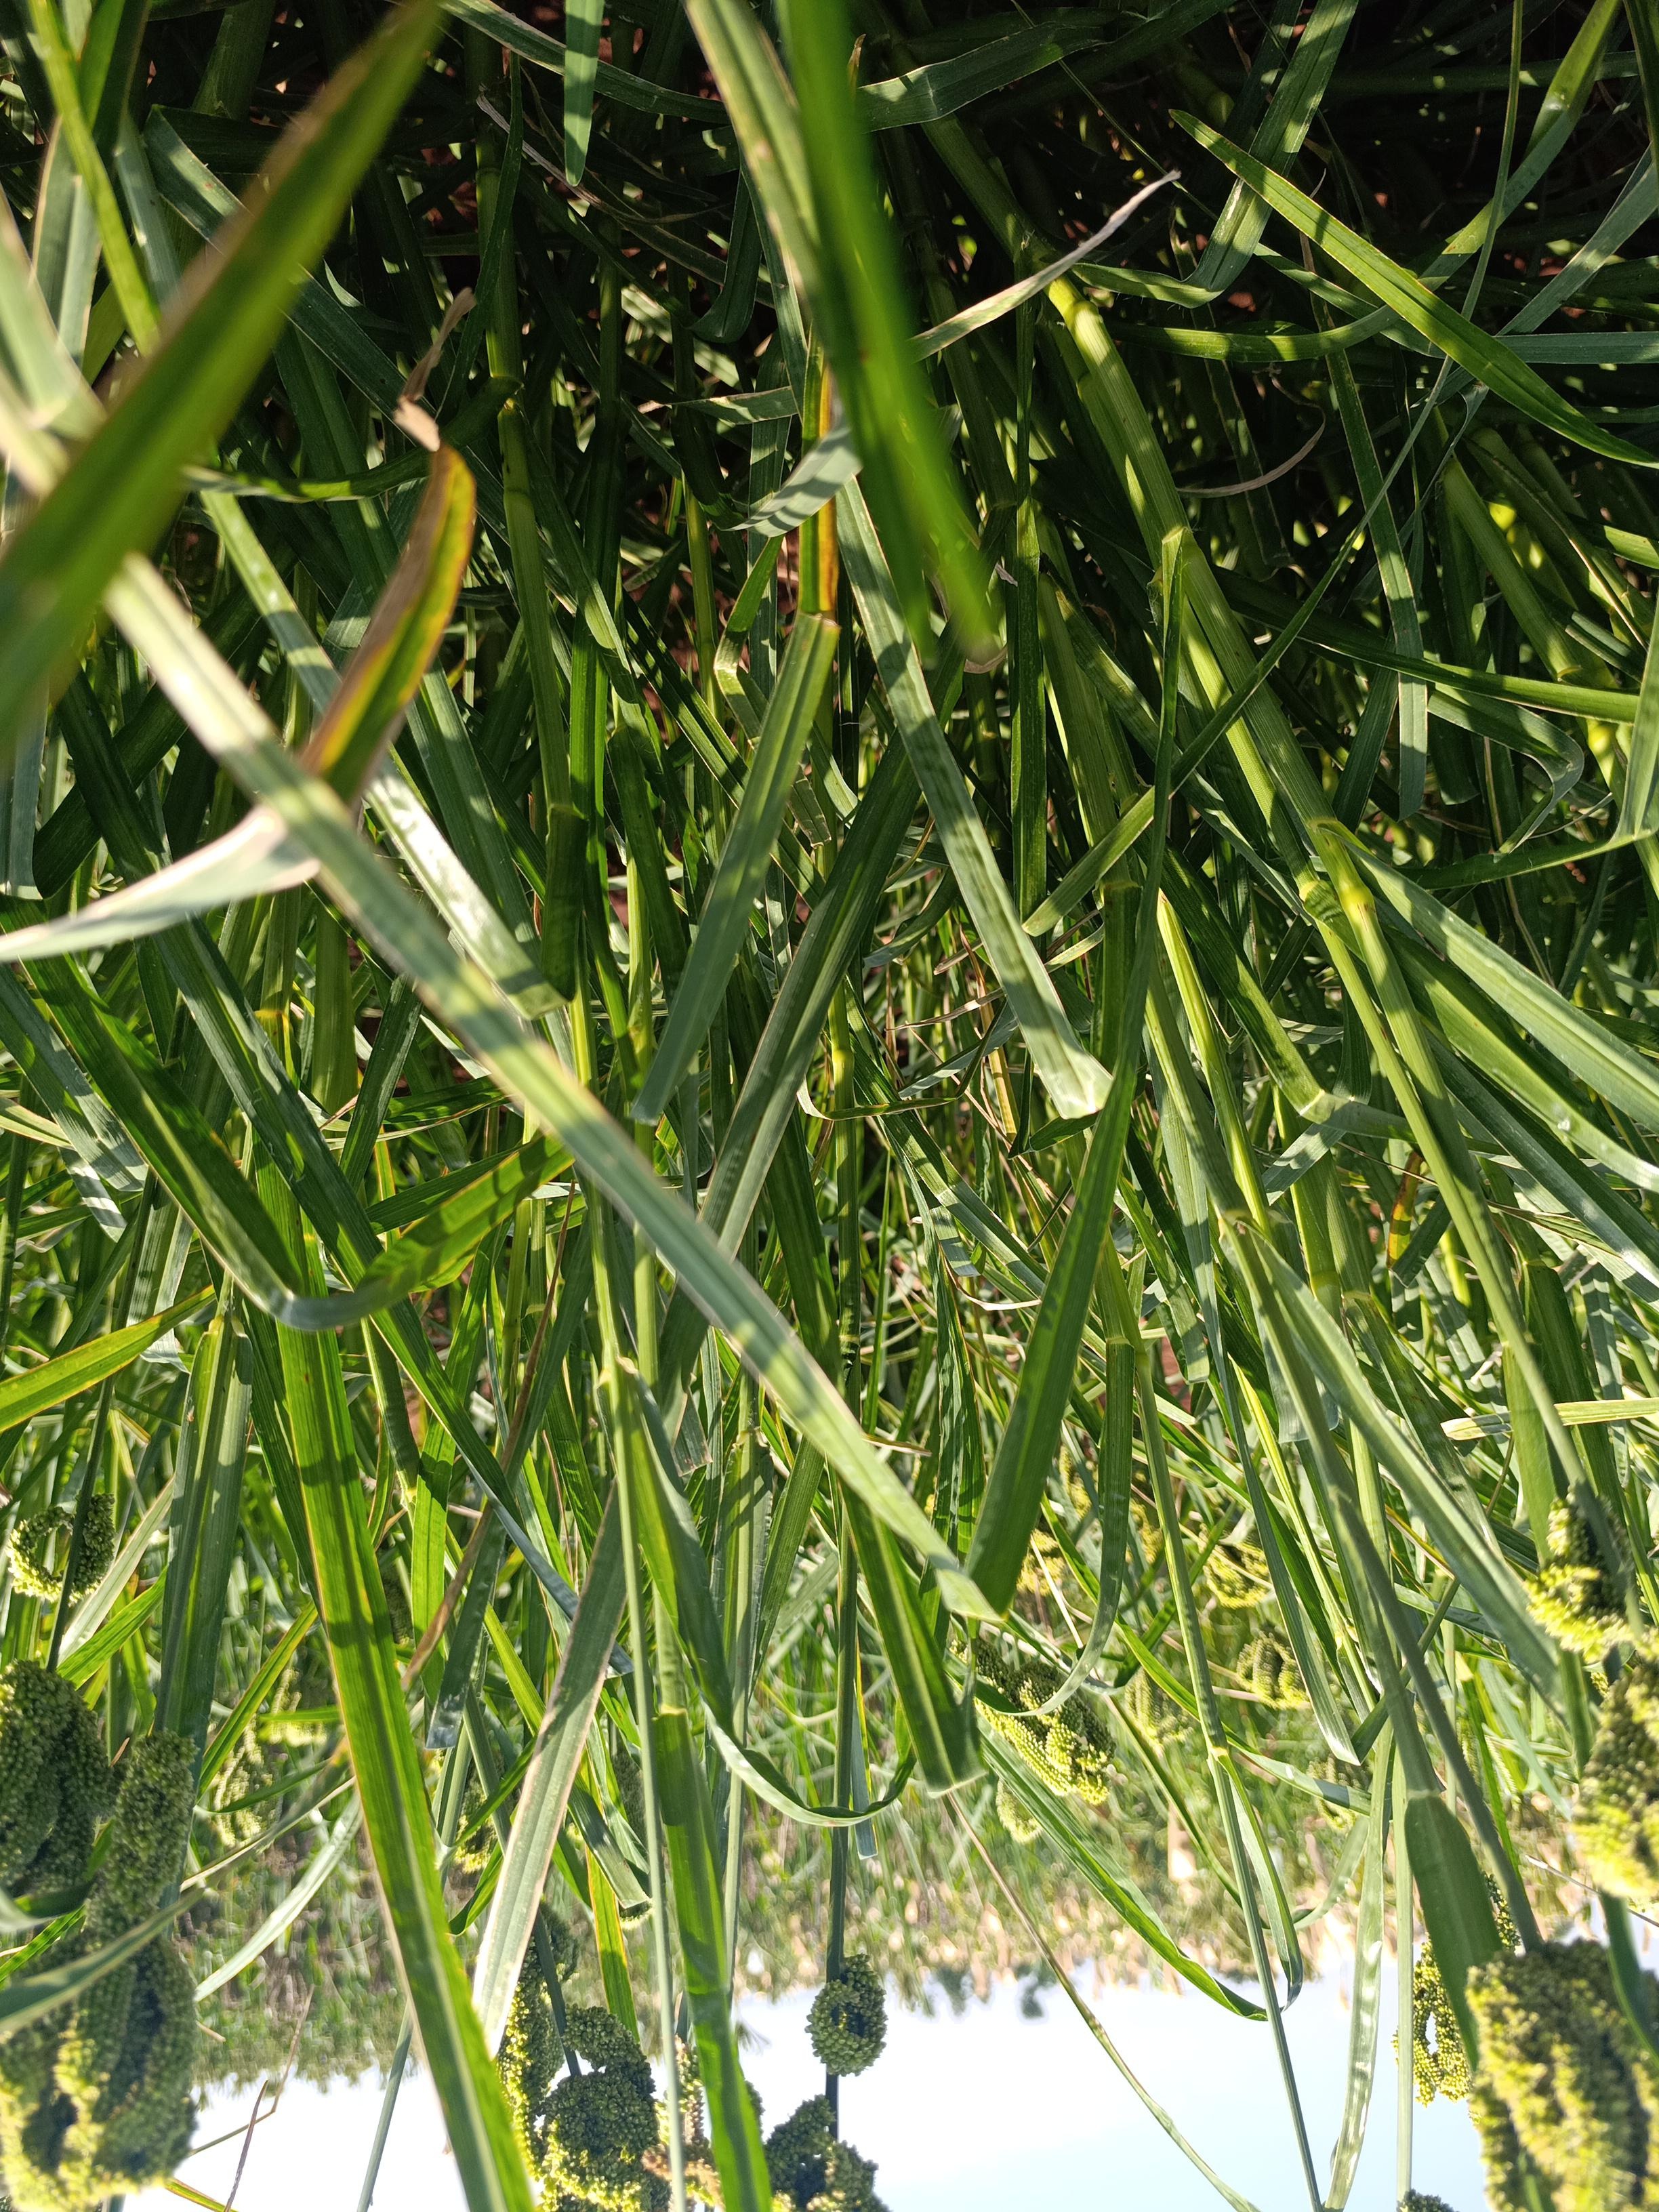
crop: finger millet
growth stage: filling grain
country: Kenya
